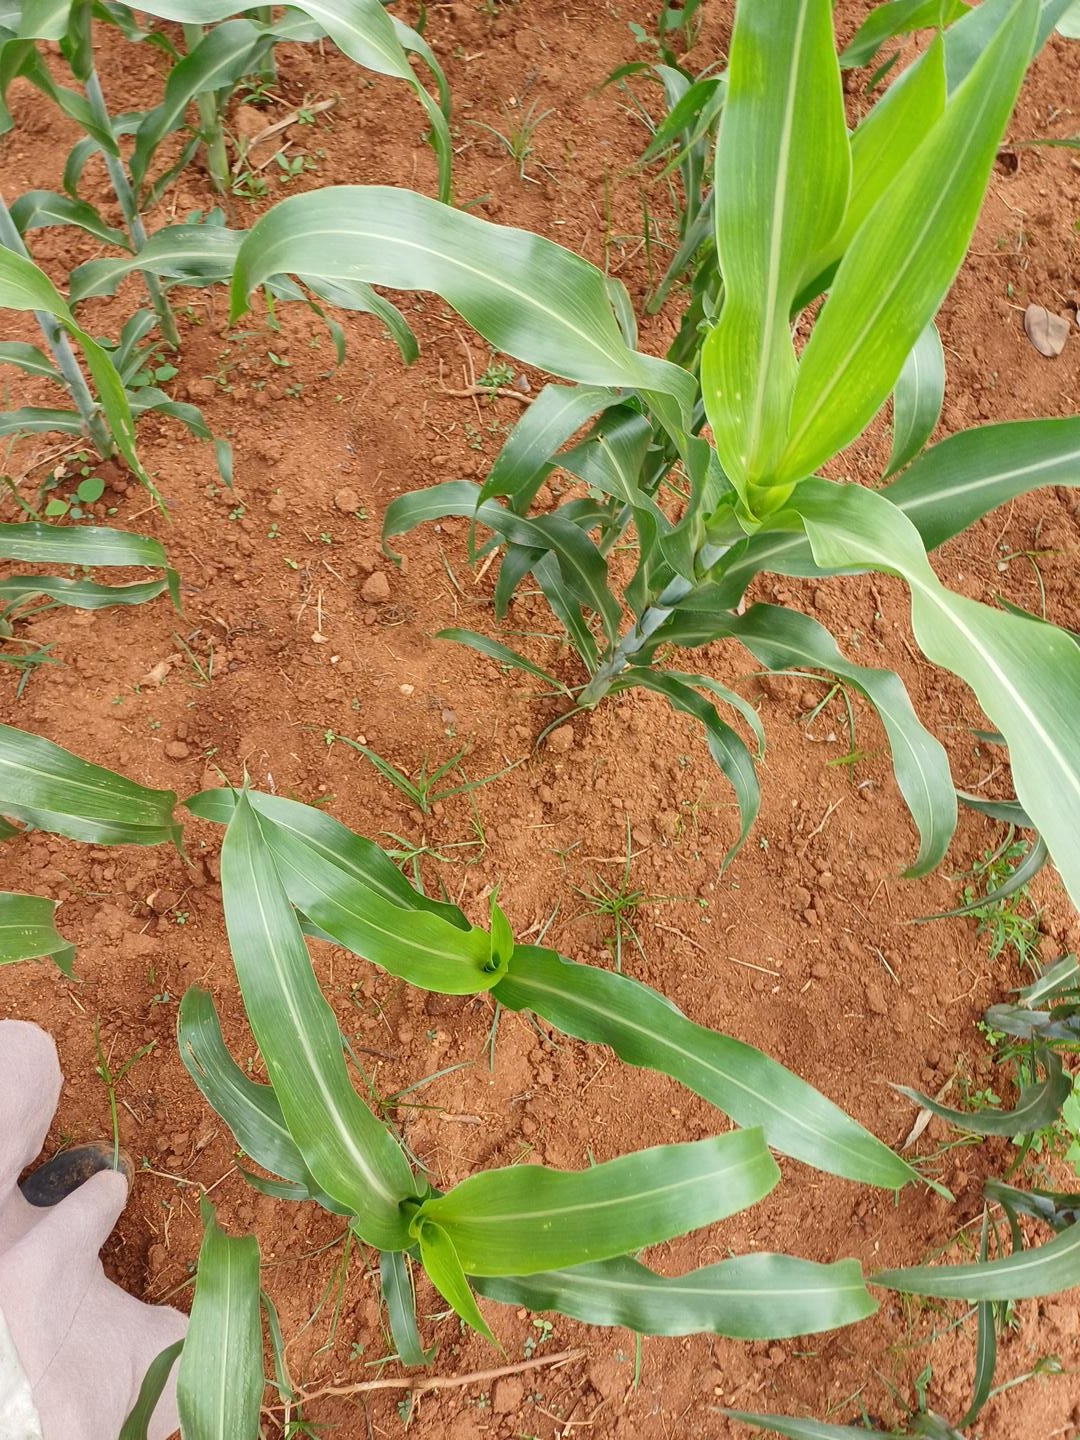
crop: sorghum
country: Kenya
